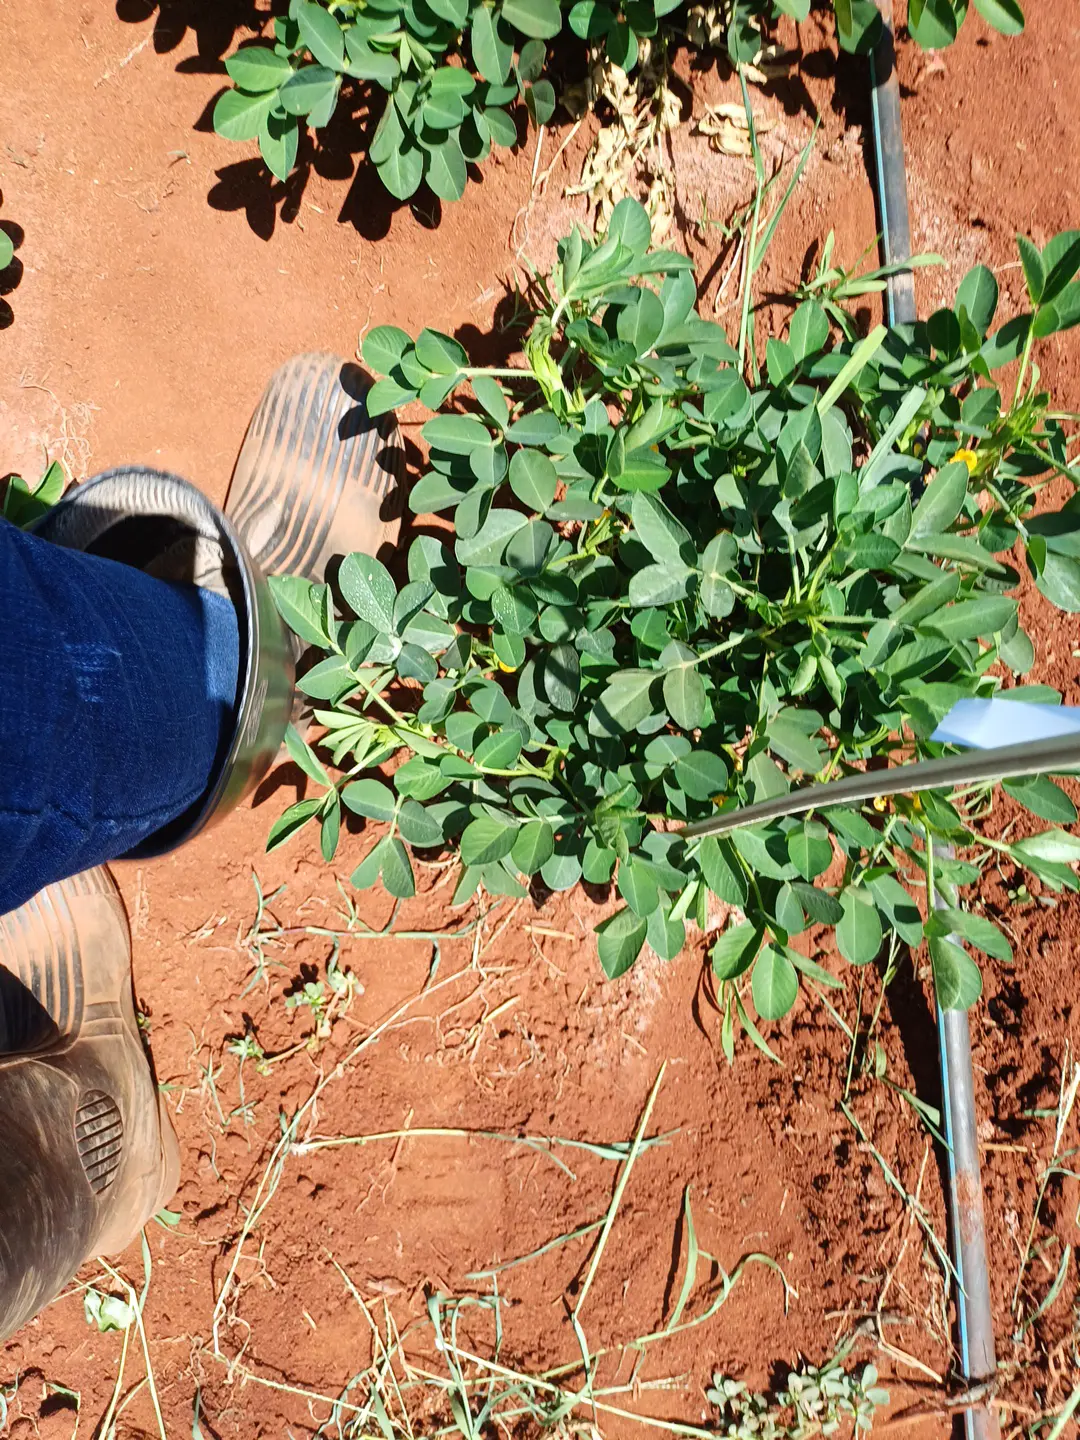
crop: groundnut
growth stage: flowering
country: Kenya
